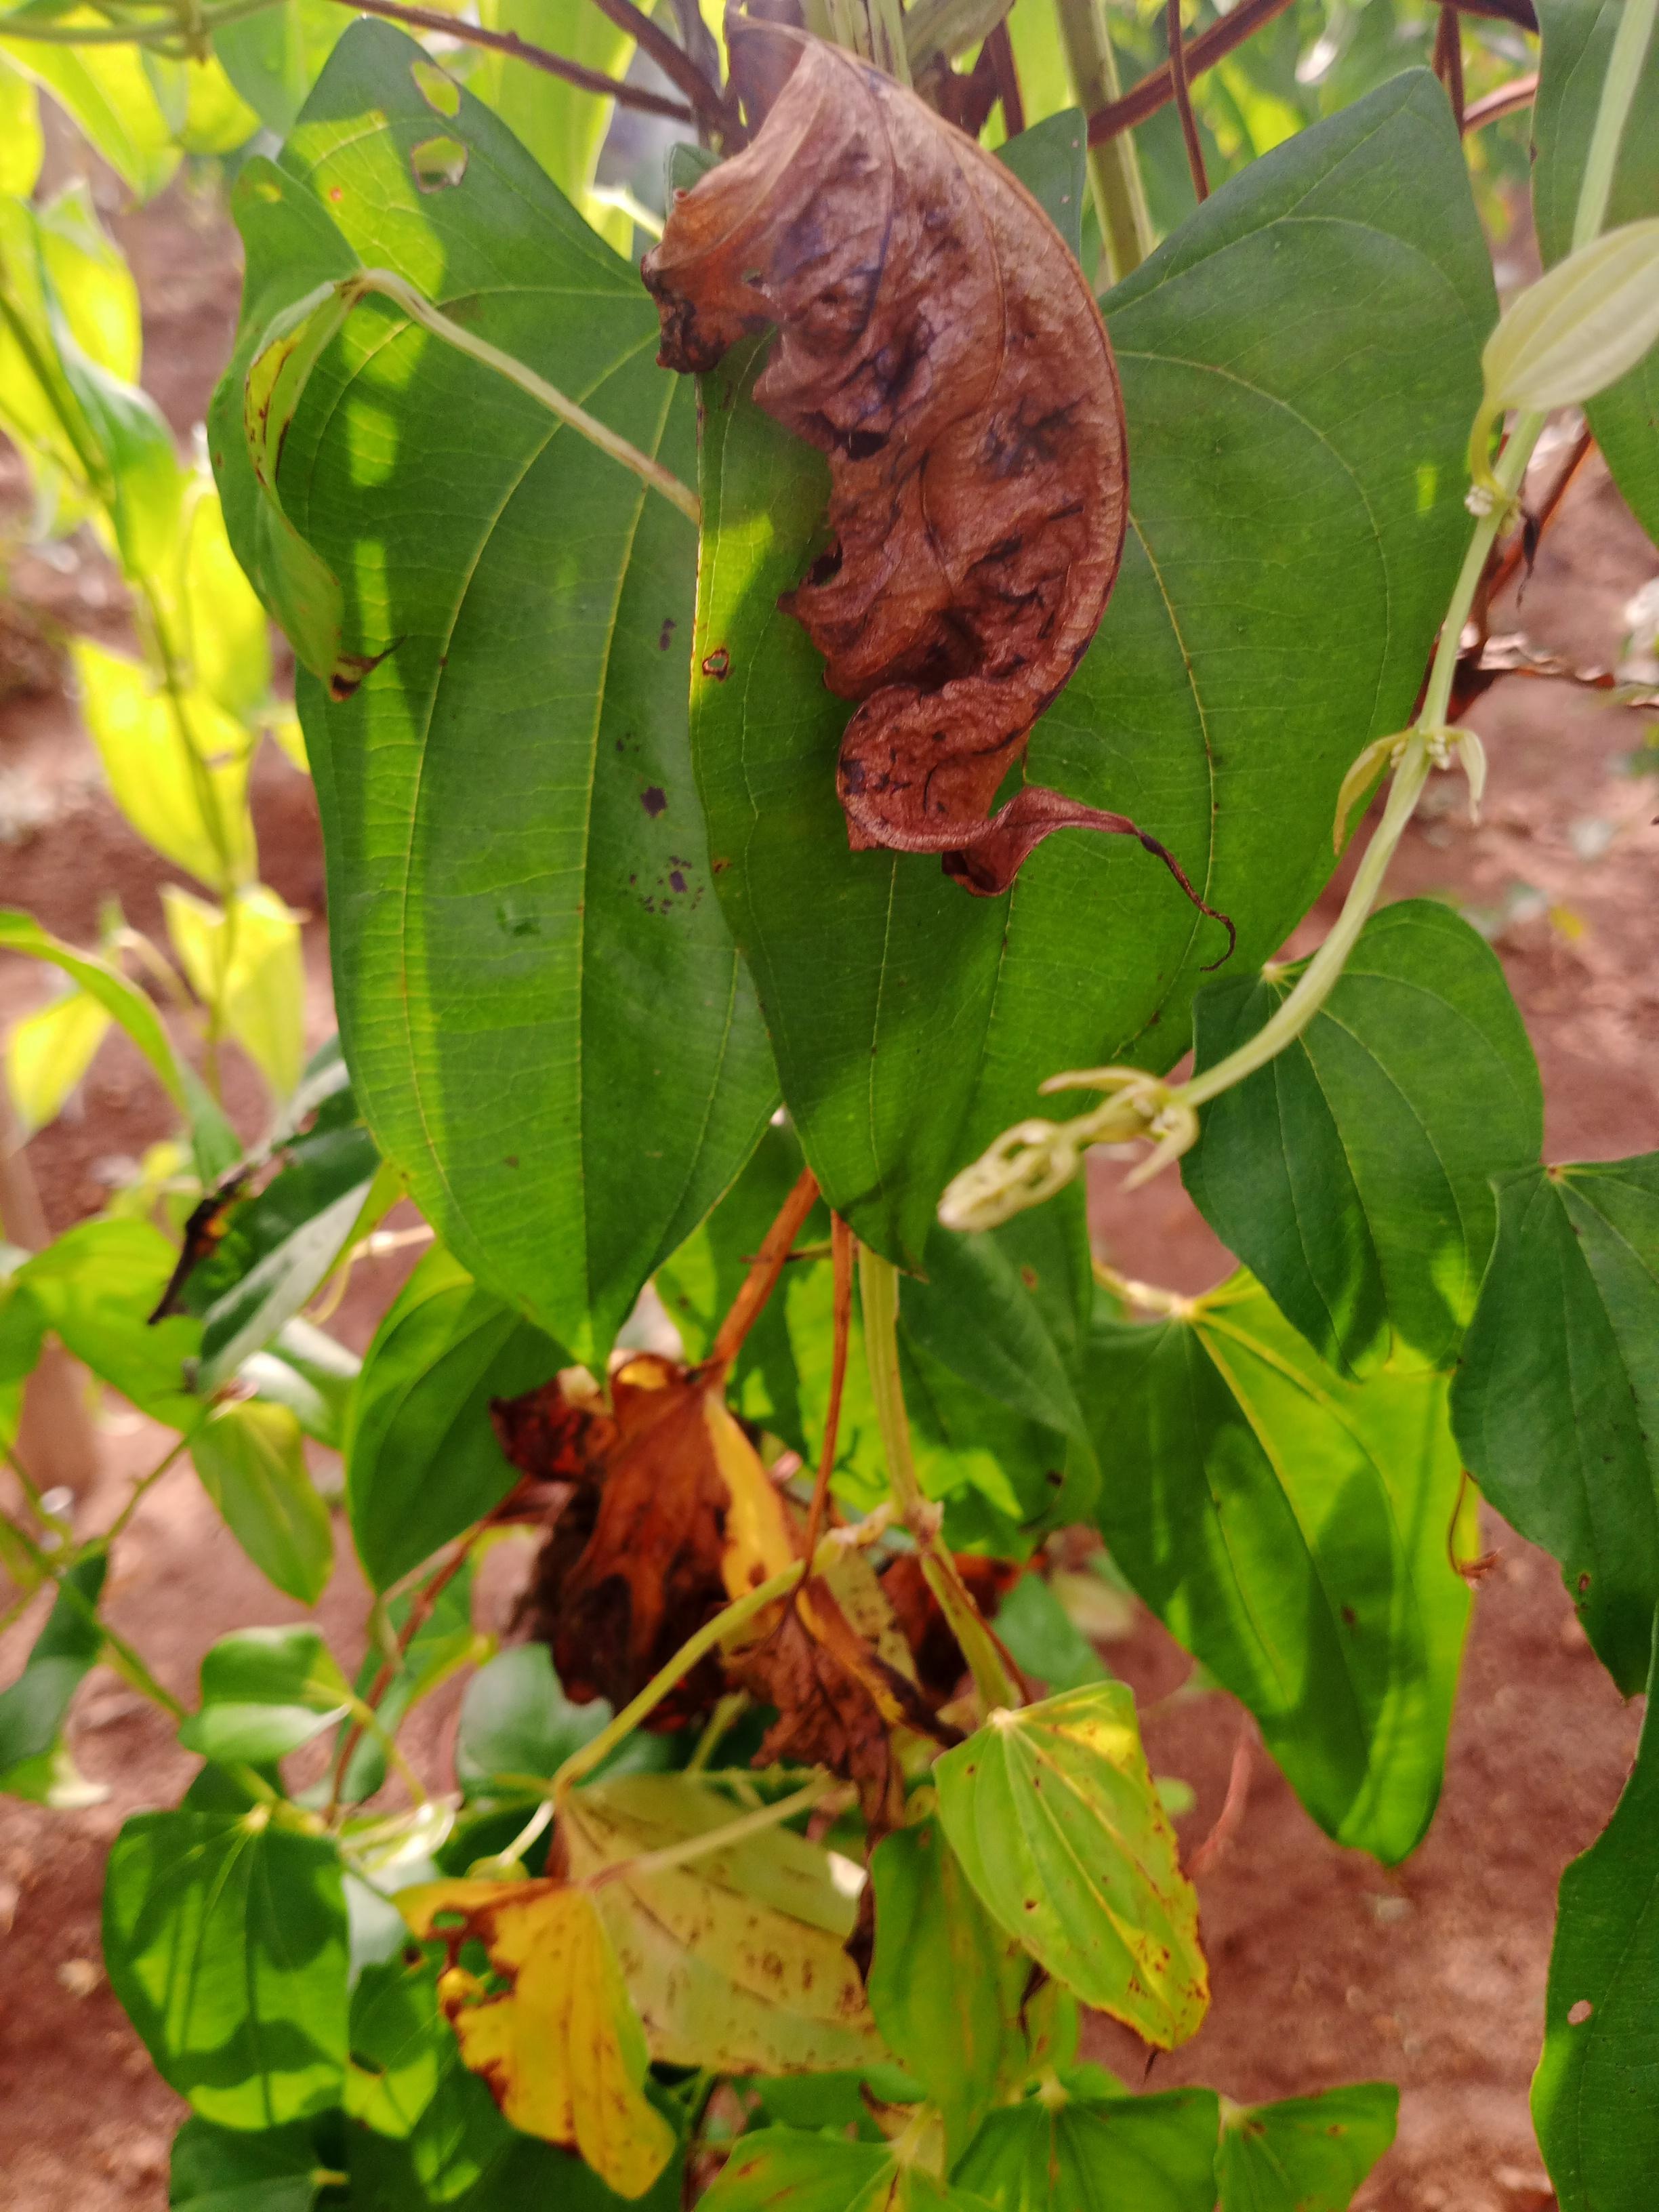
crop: yam
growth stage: vegetative
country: Nigeria
